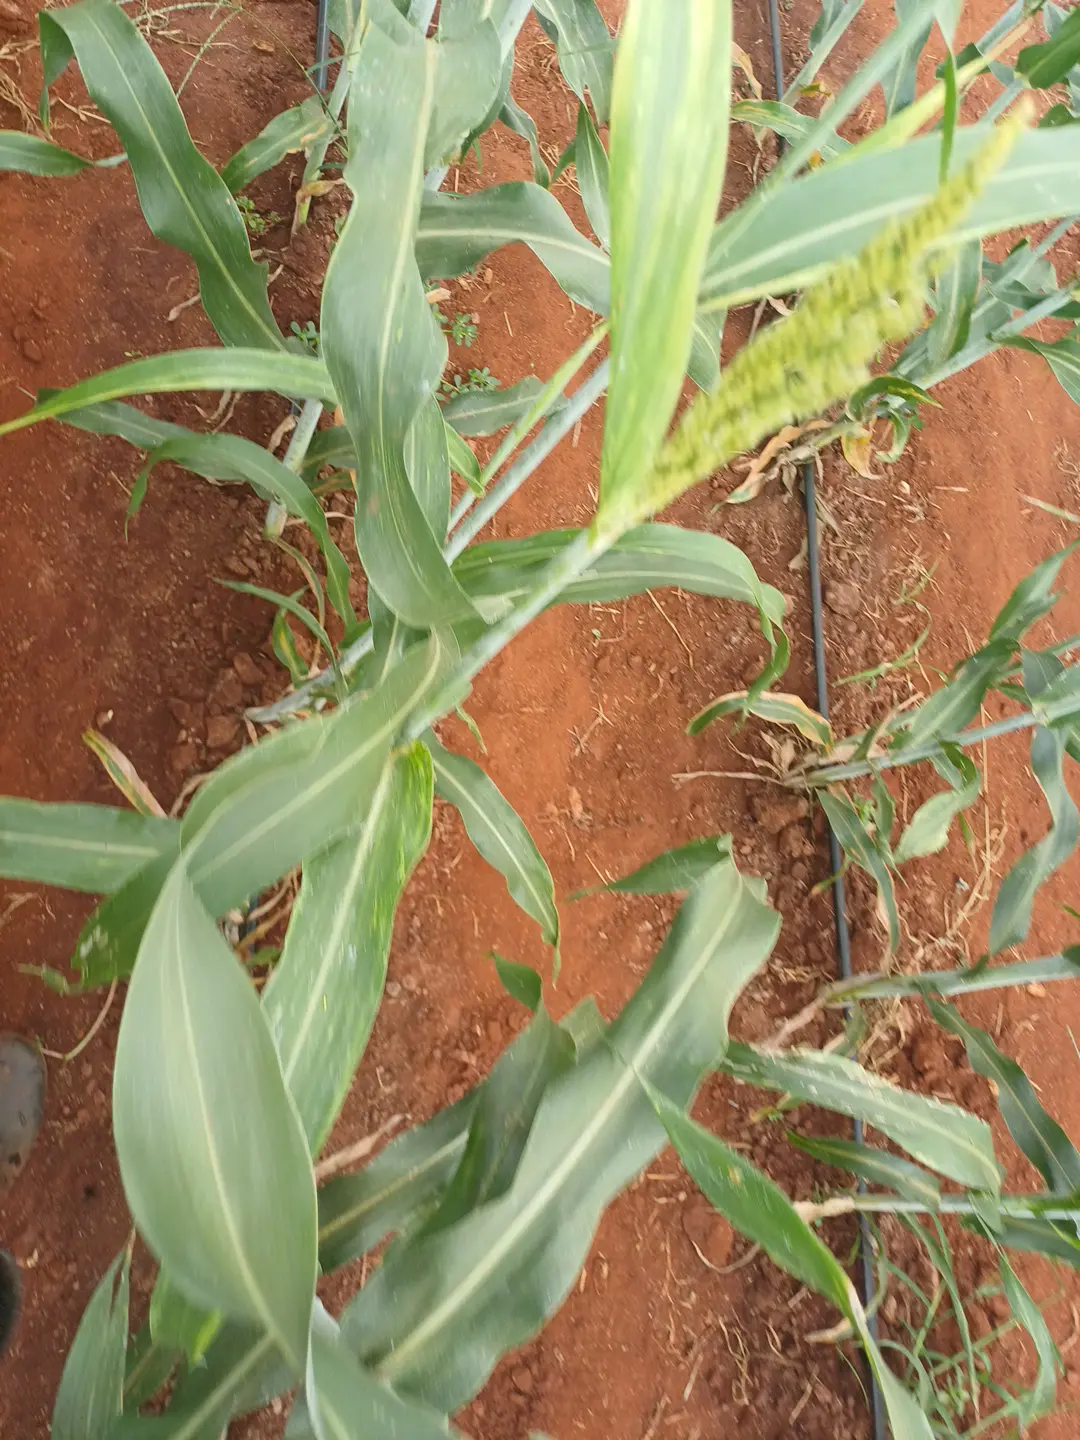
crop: sorghum
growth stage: filling grain
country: Kenya
